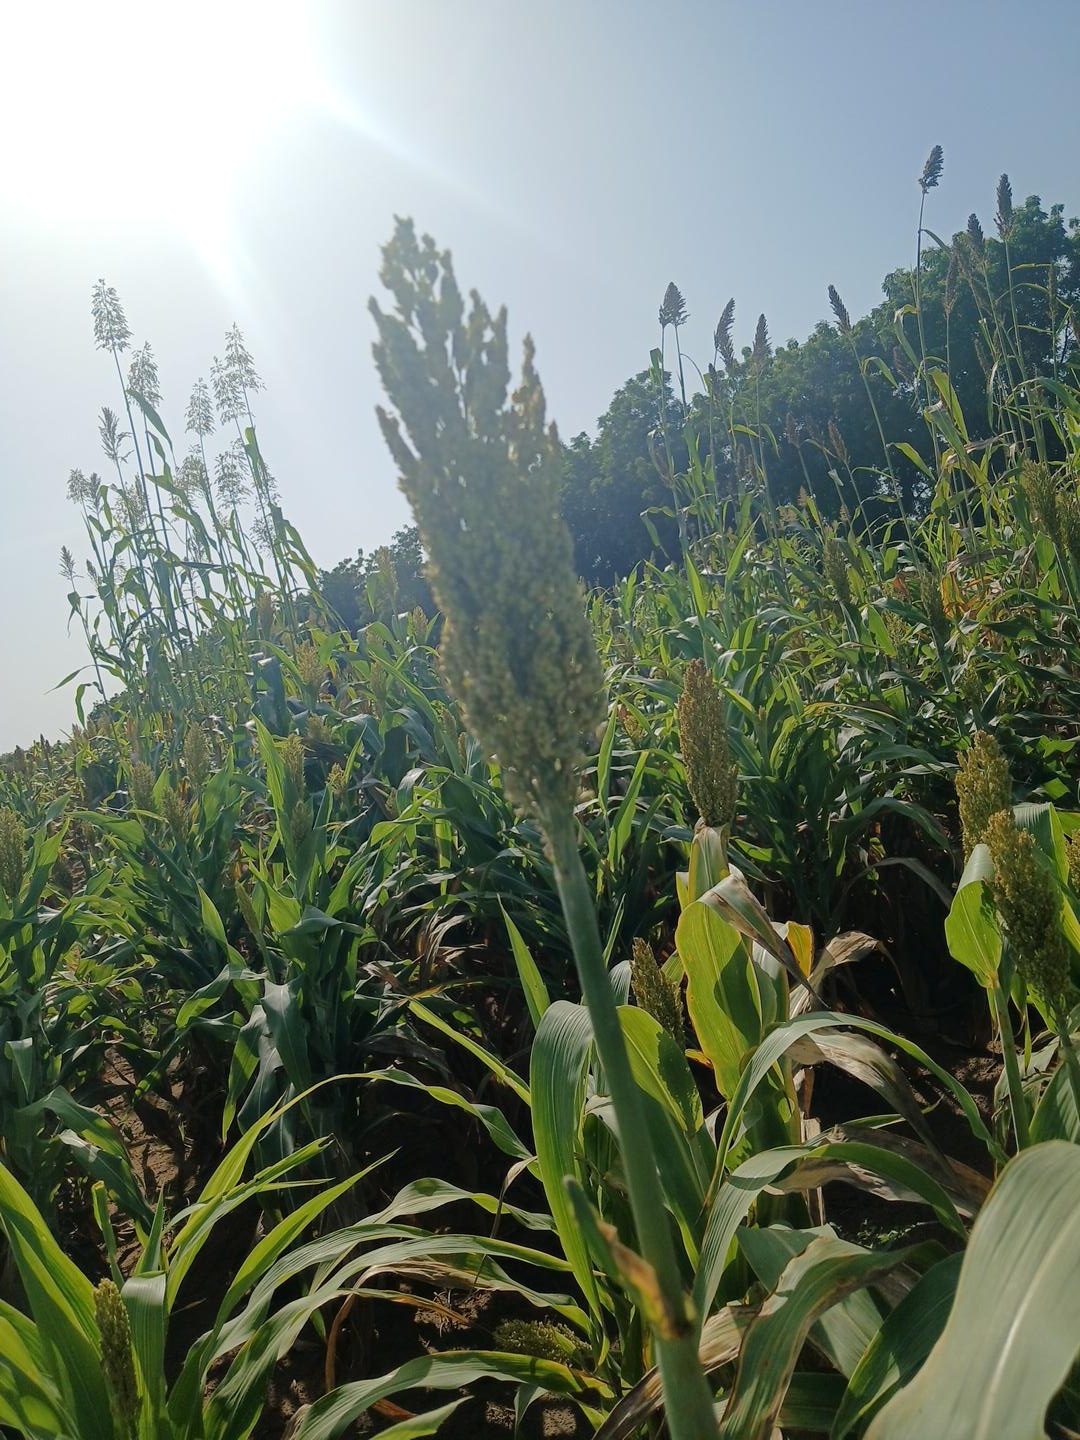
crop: sorghum
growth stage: filling grain
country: Senegal
